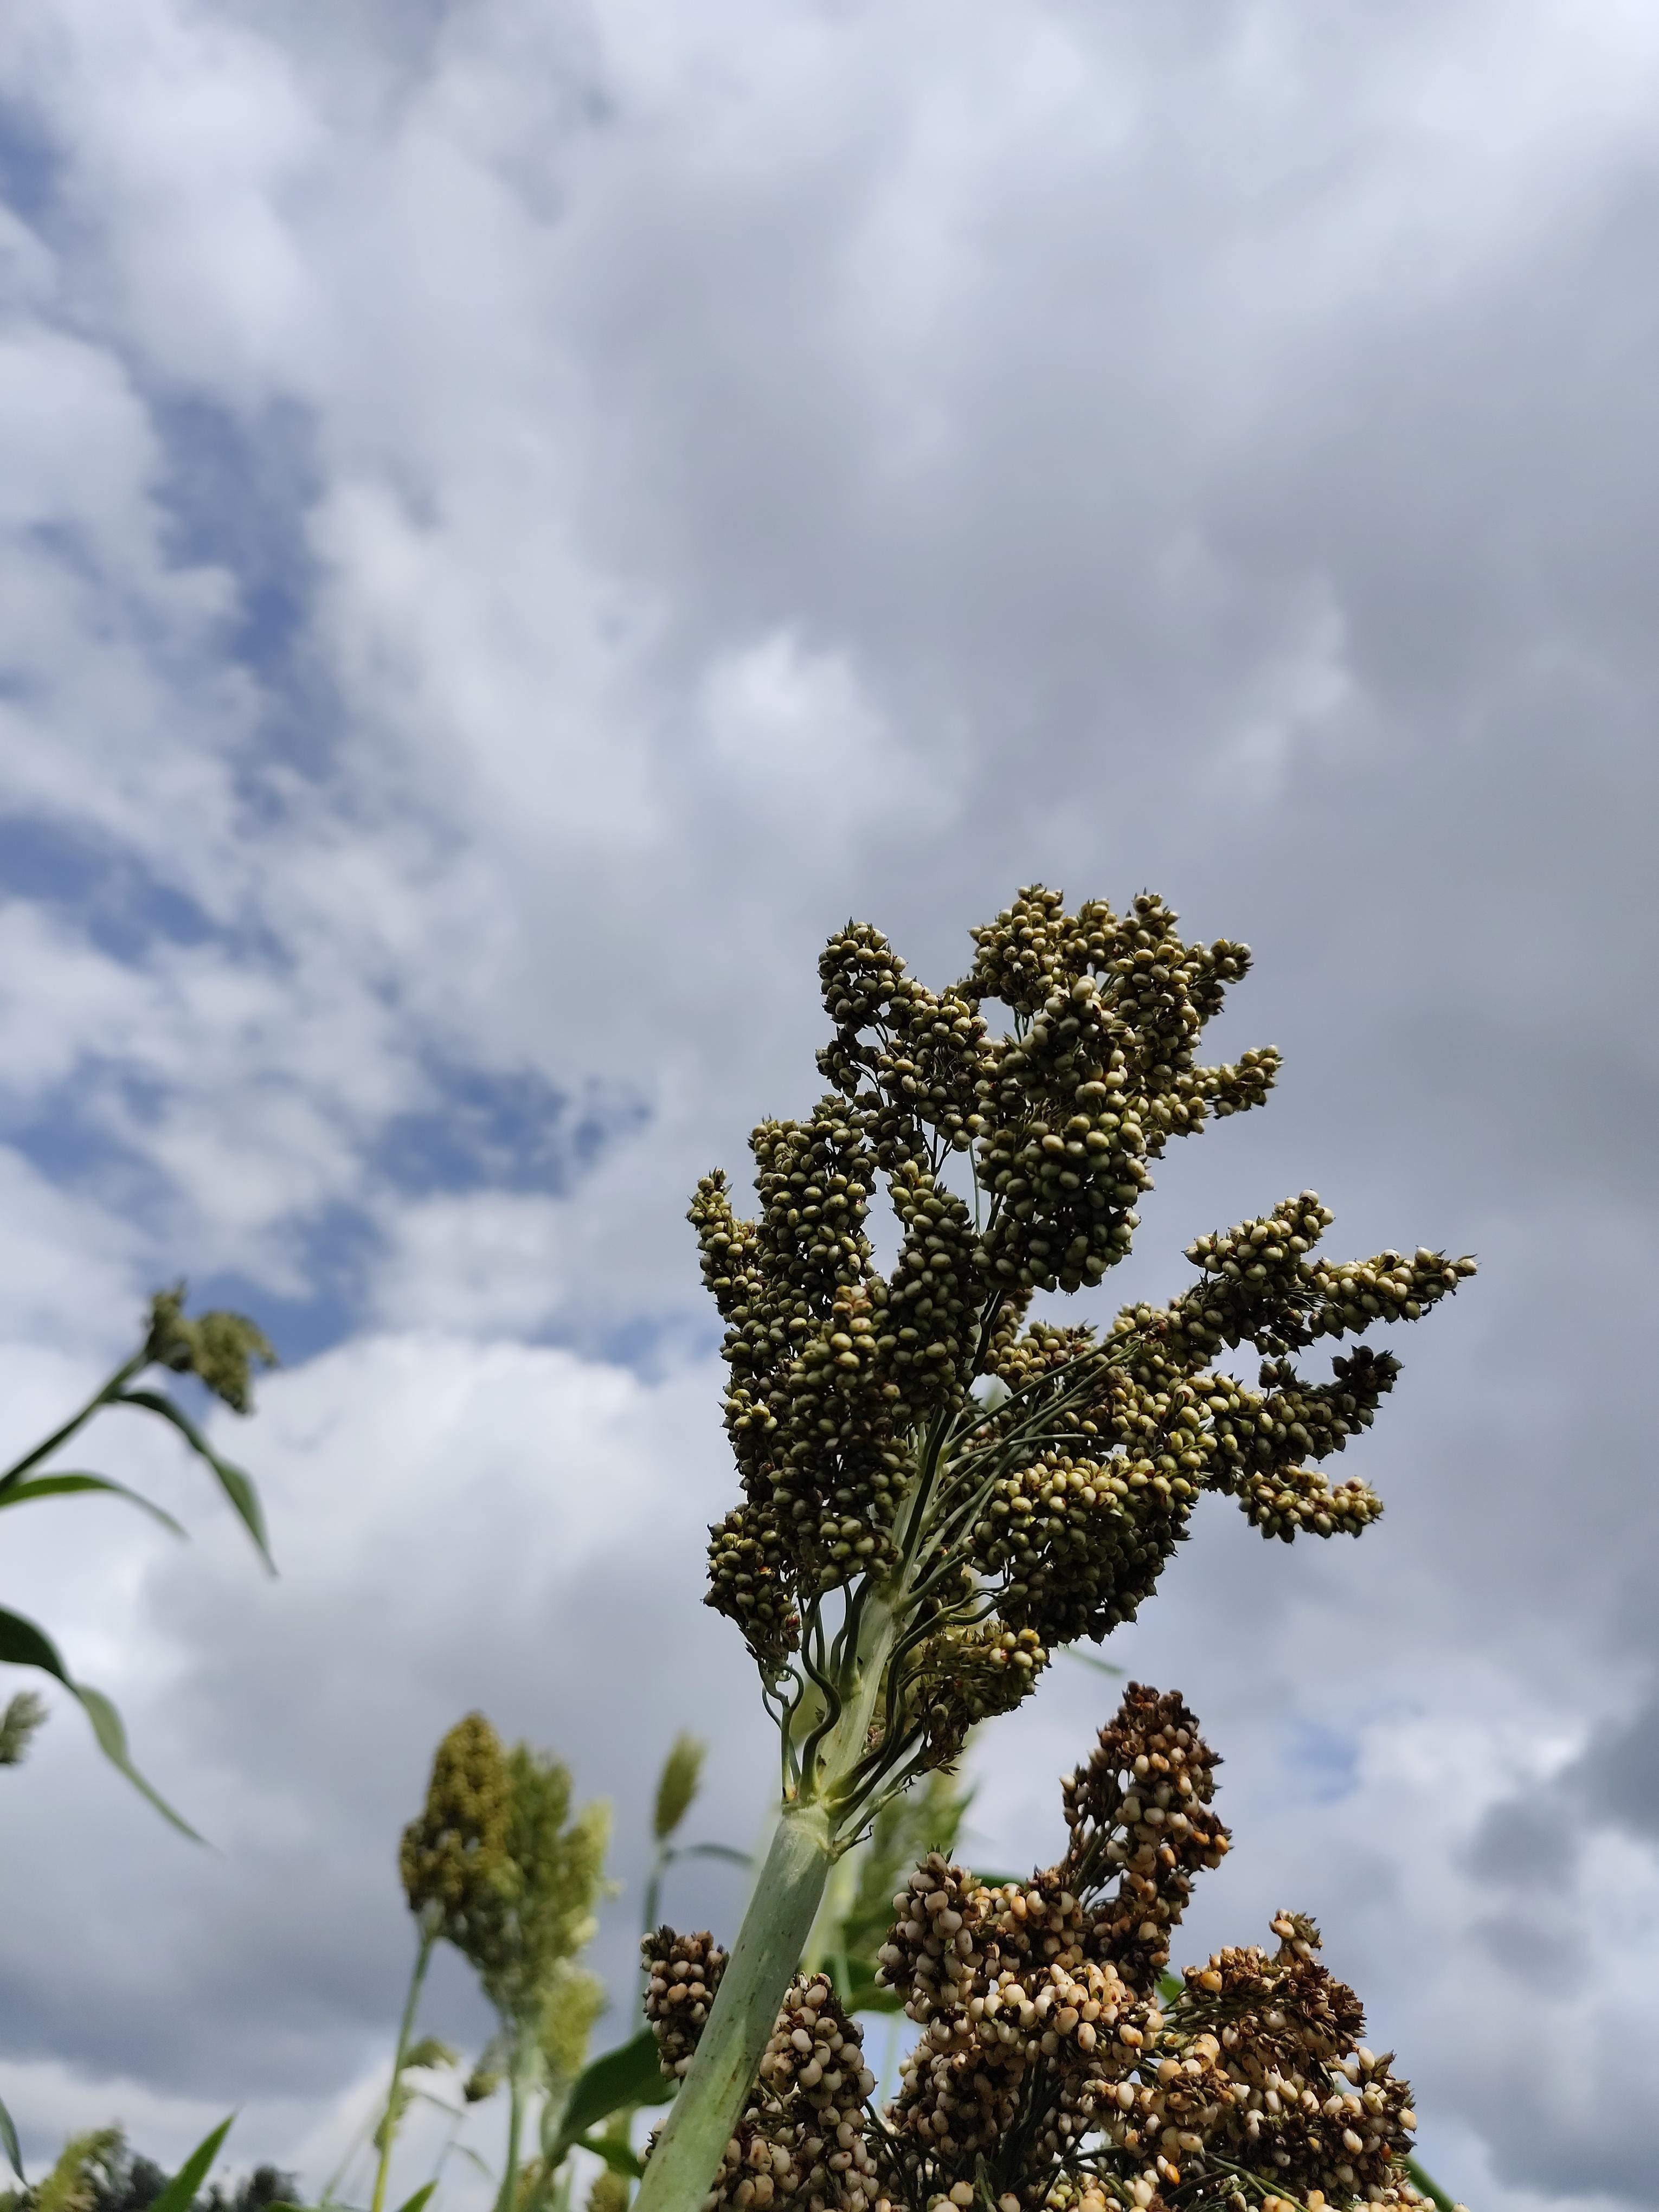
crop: sorghum
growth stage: filling grain
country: Tanzania
